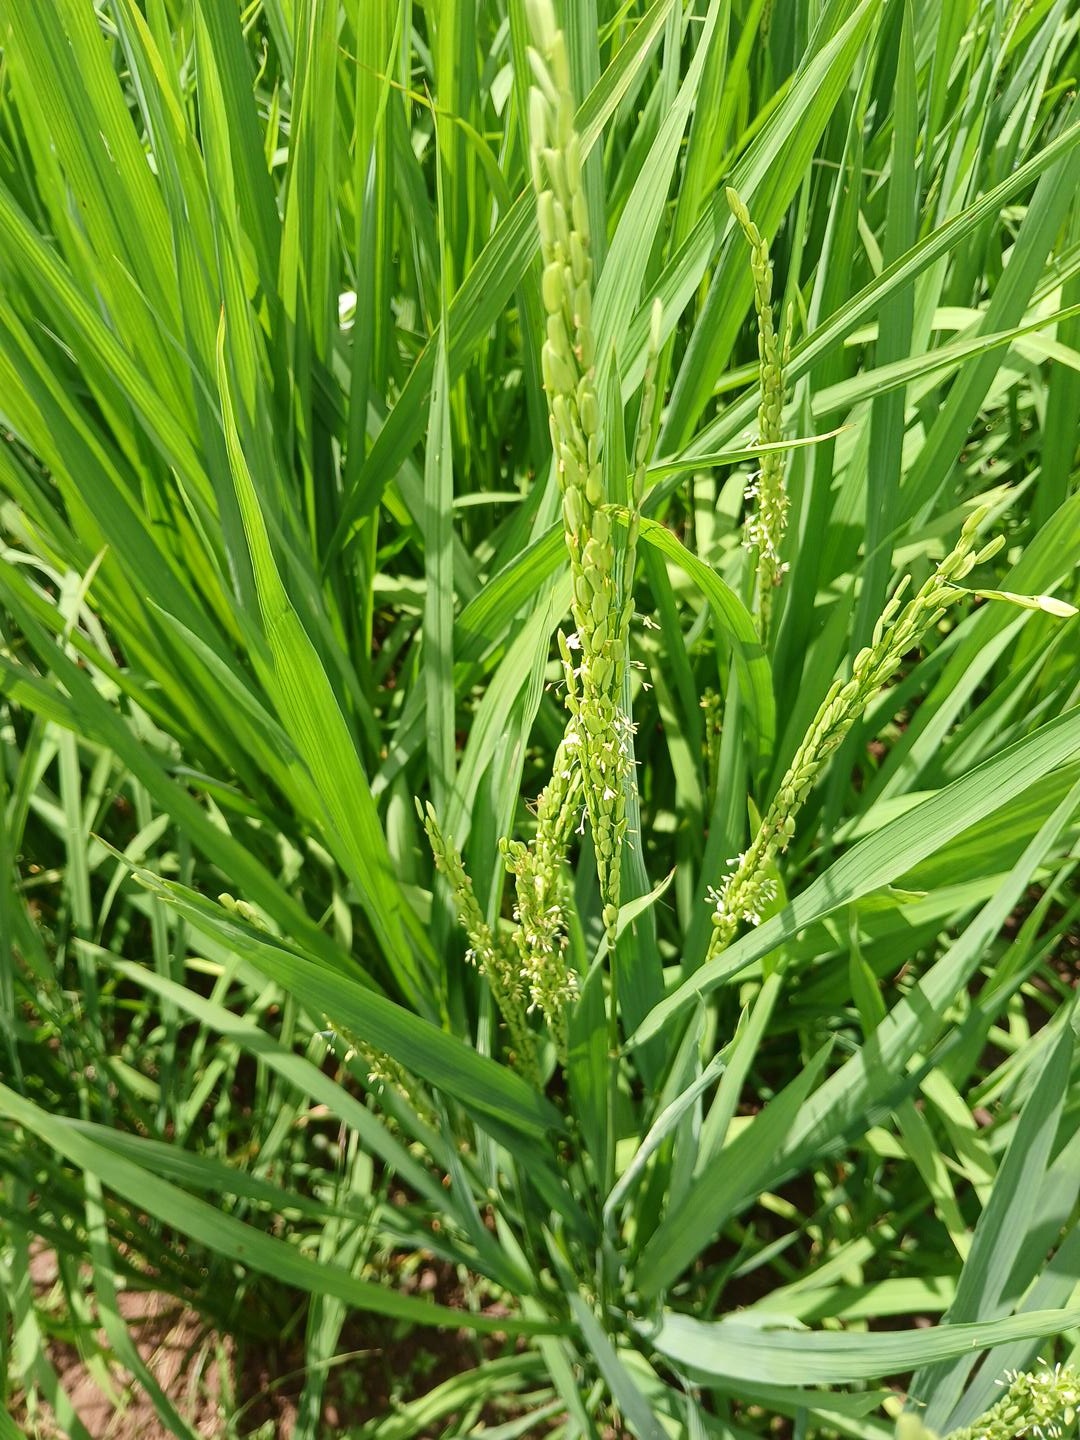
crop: rice
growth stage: flowering
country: Côte d'Ivoire
